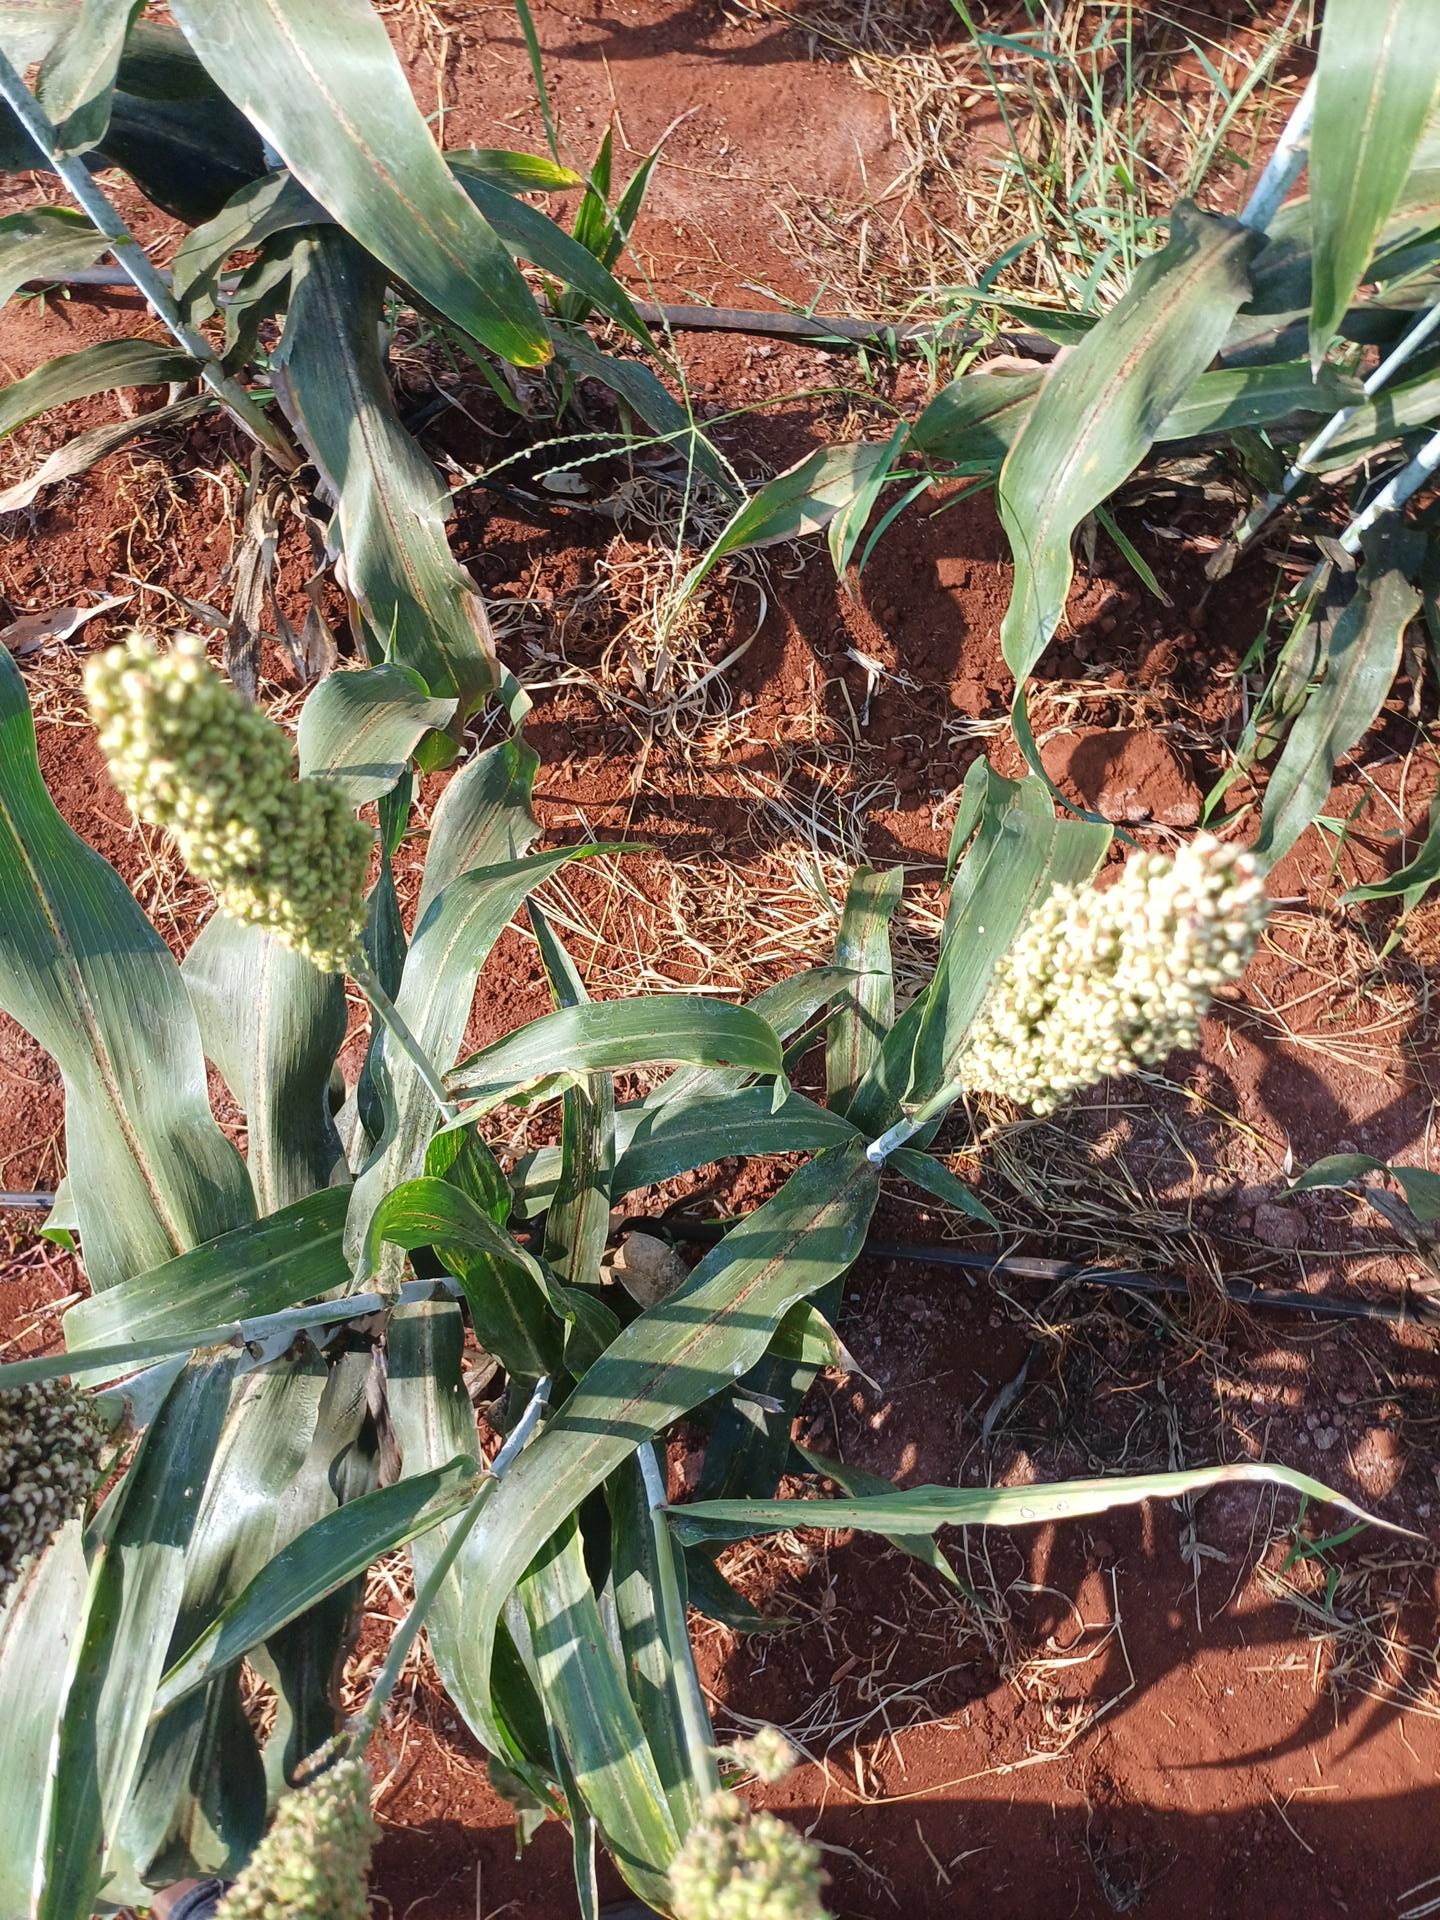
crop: sorghum
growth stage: maturity
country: Kenya
